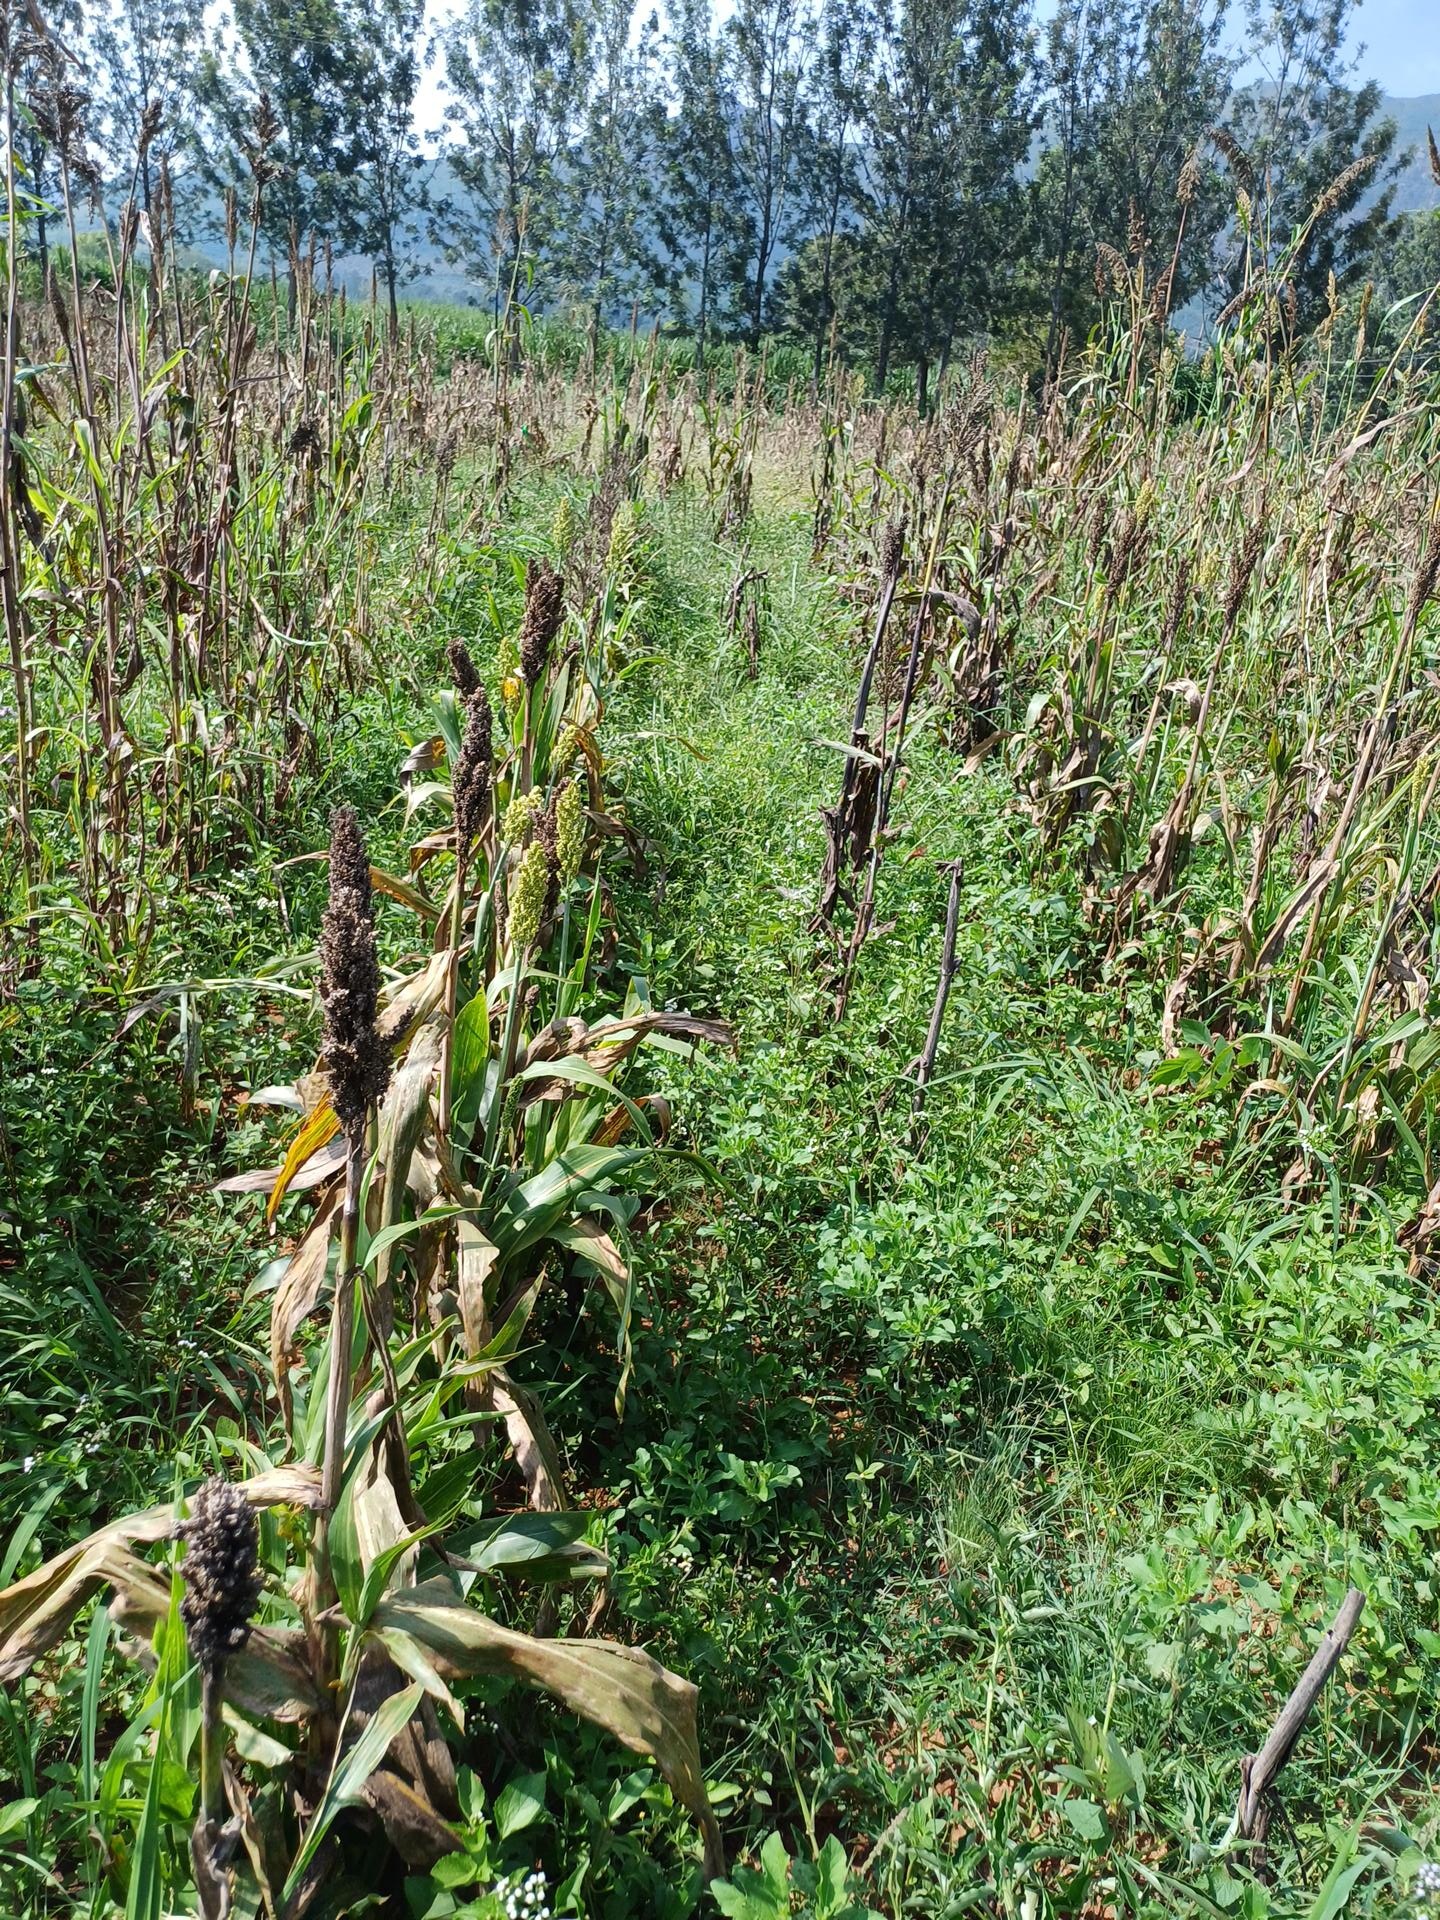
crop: sorghum
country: Kenya
